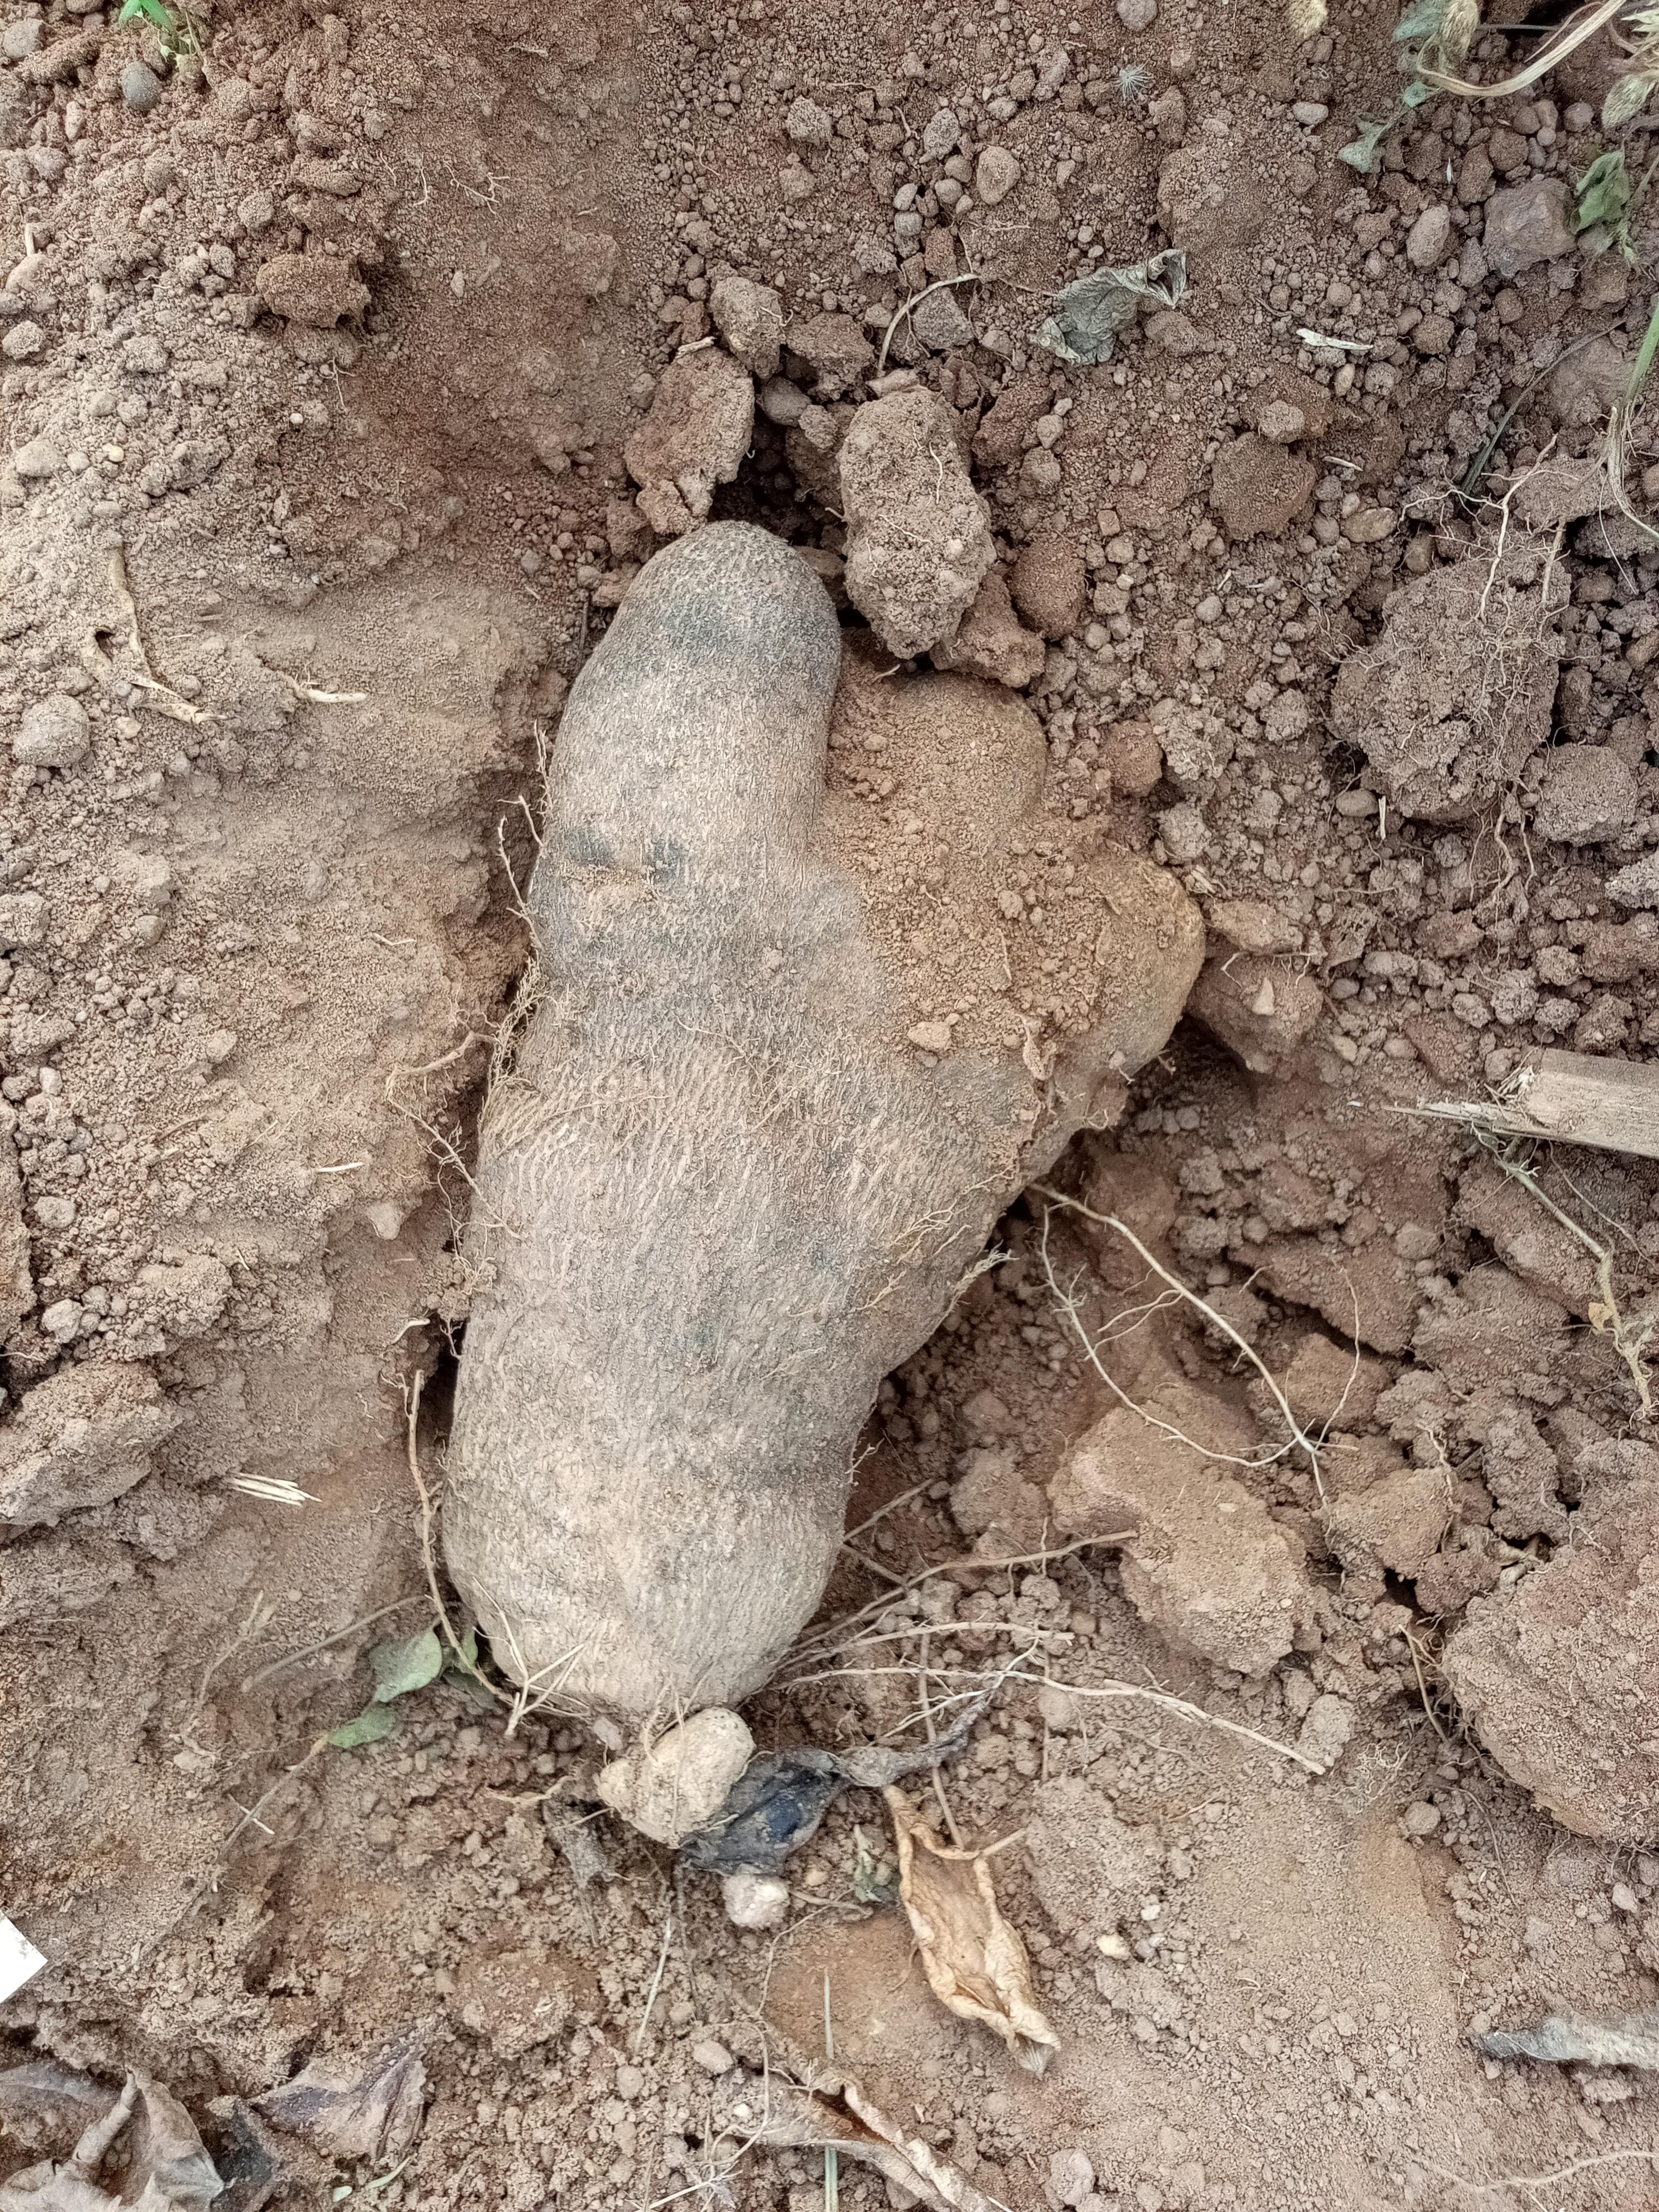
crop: yam
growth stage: harvest
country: Nigeria
